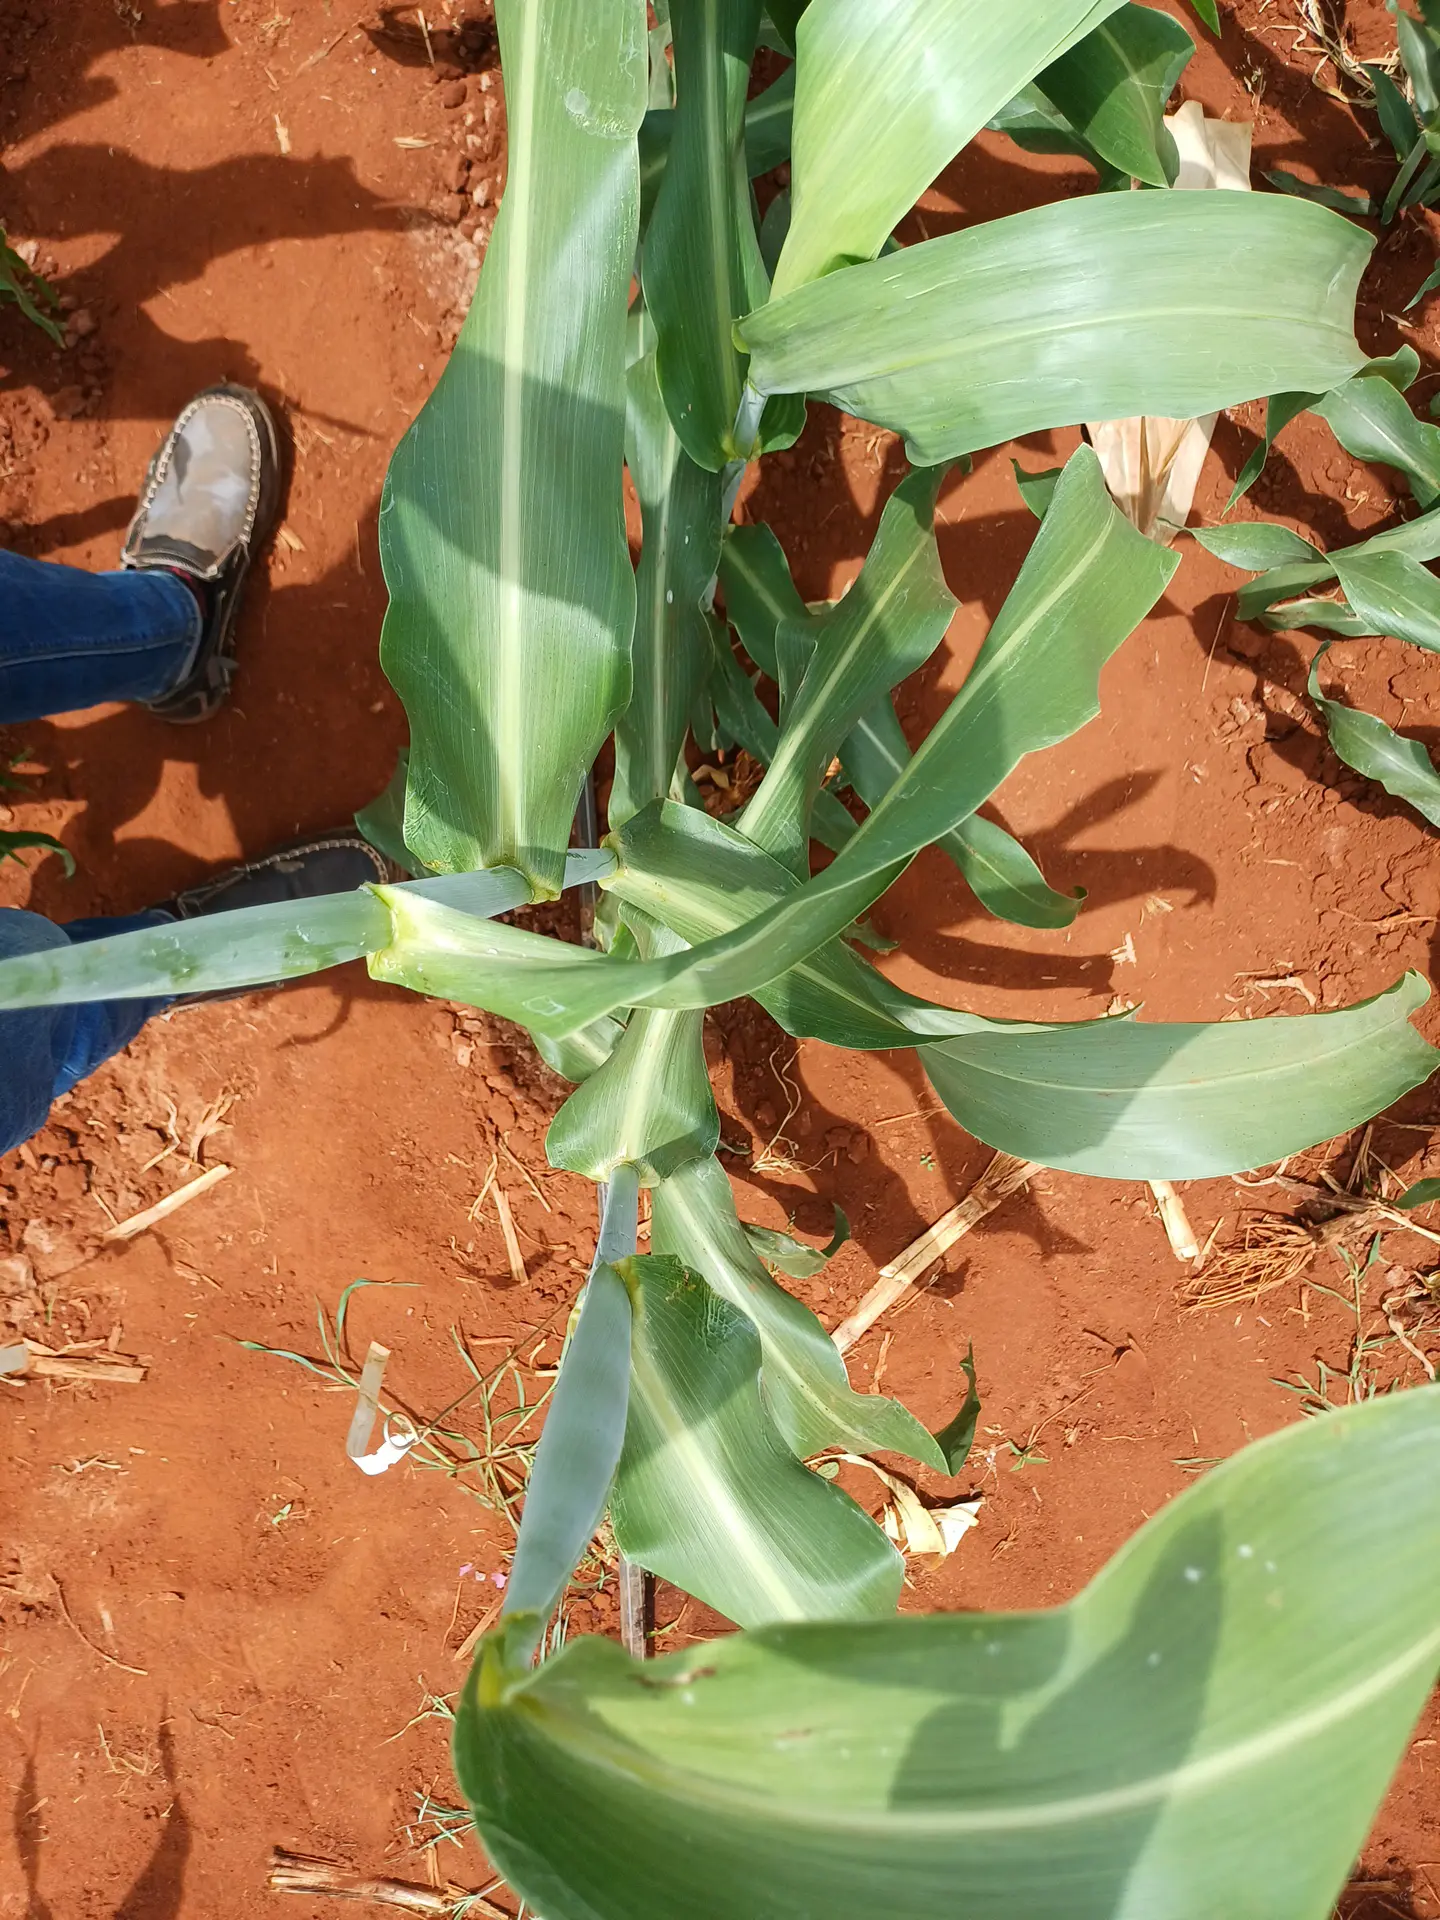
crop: sorghum
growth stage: heading tuber
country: Kenya
